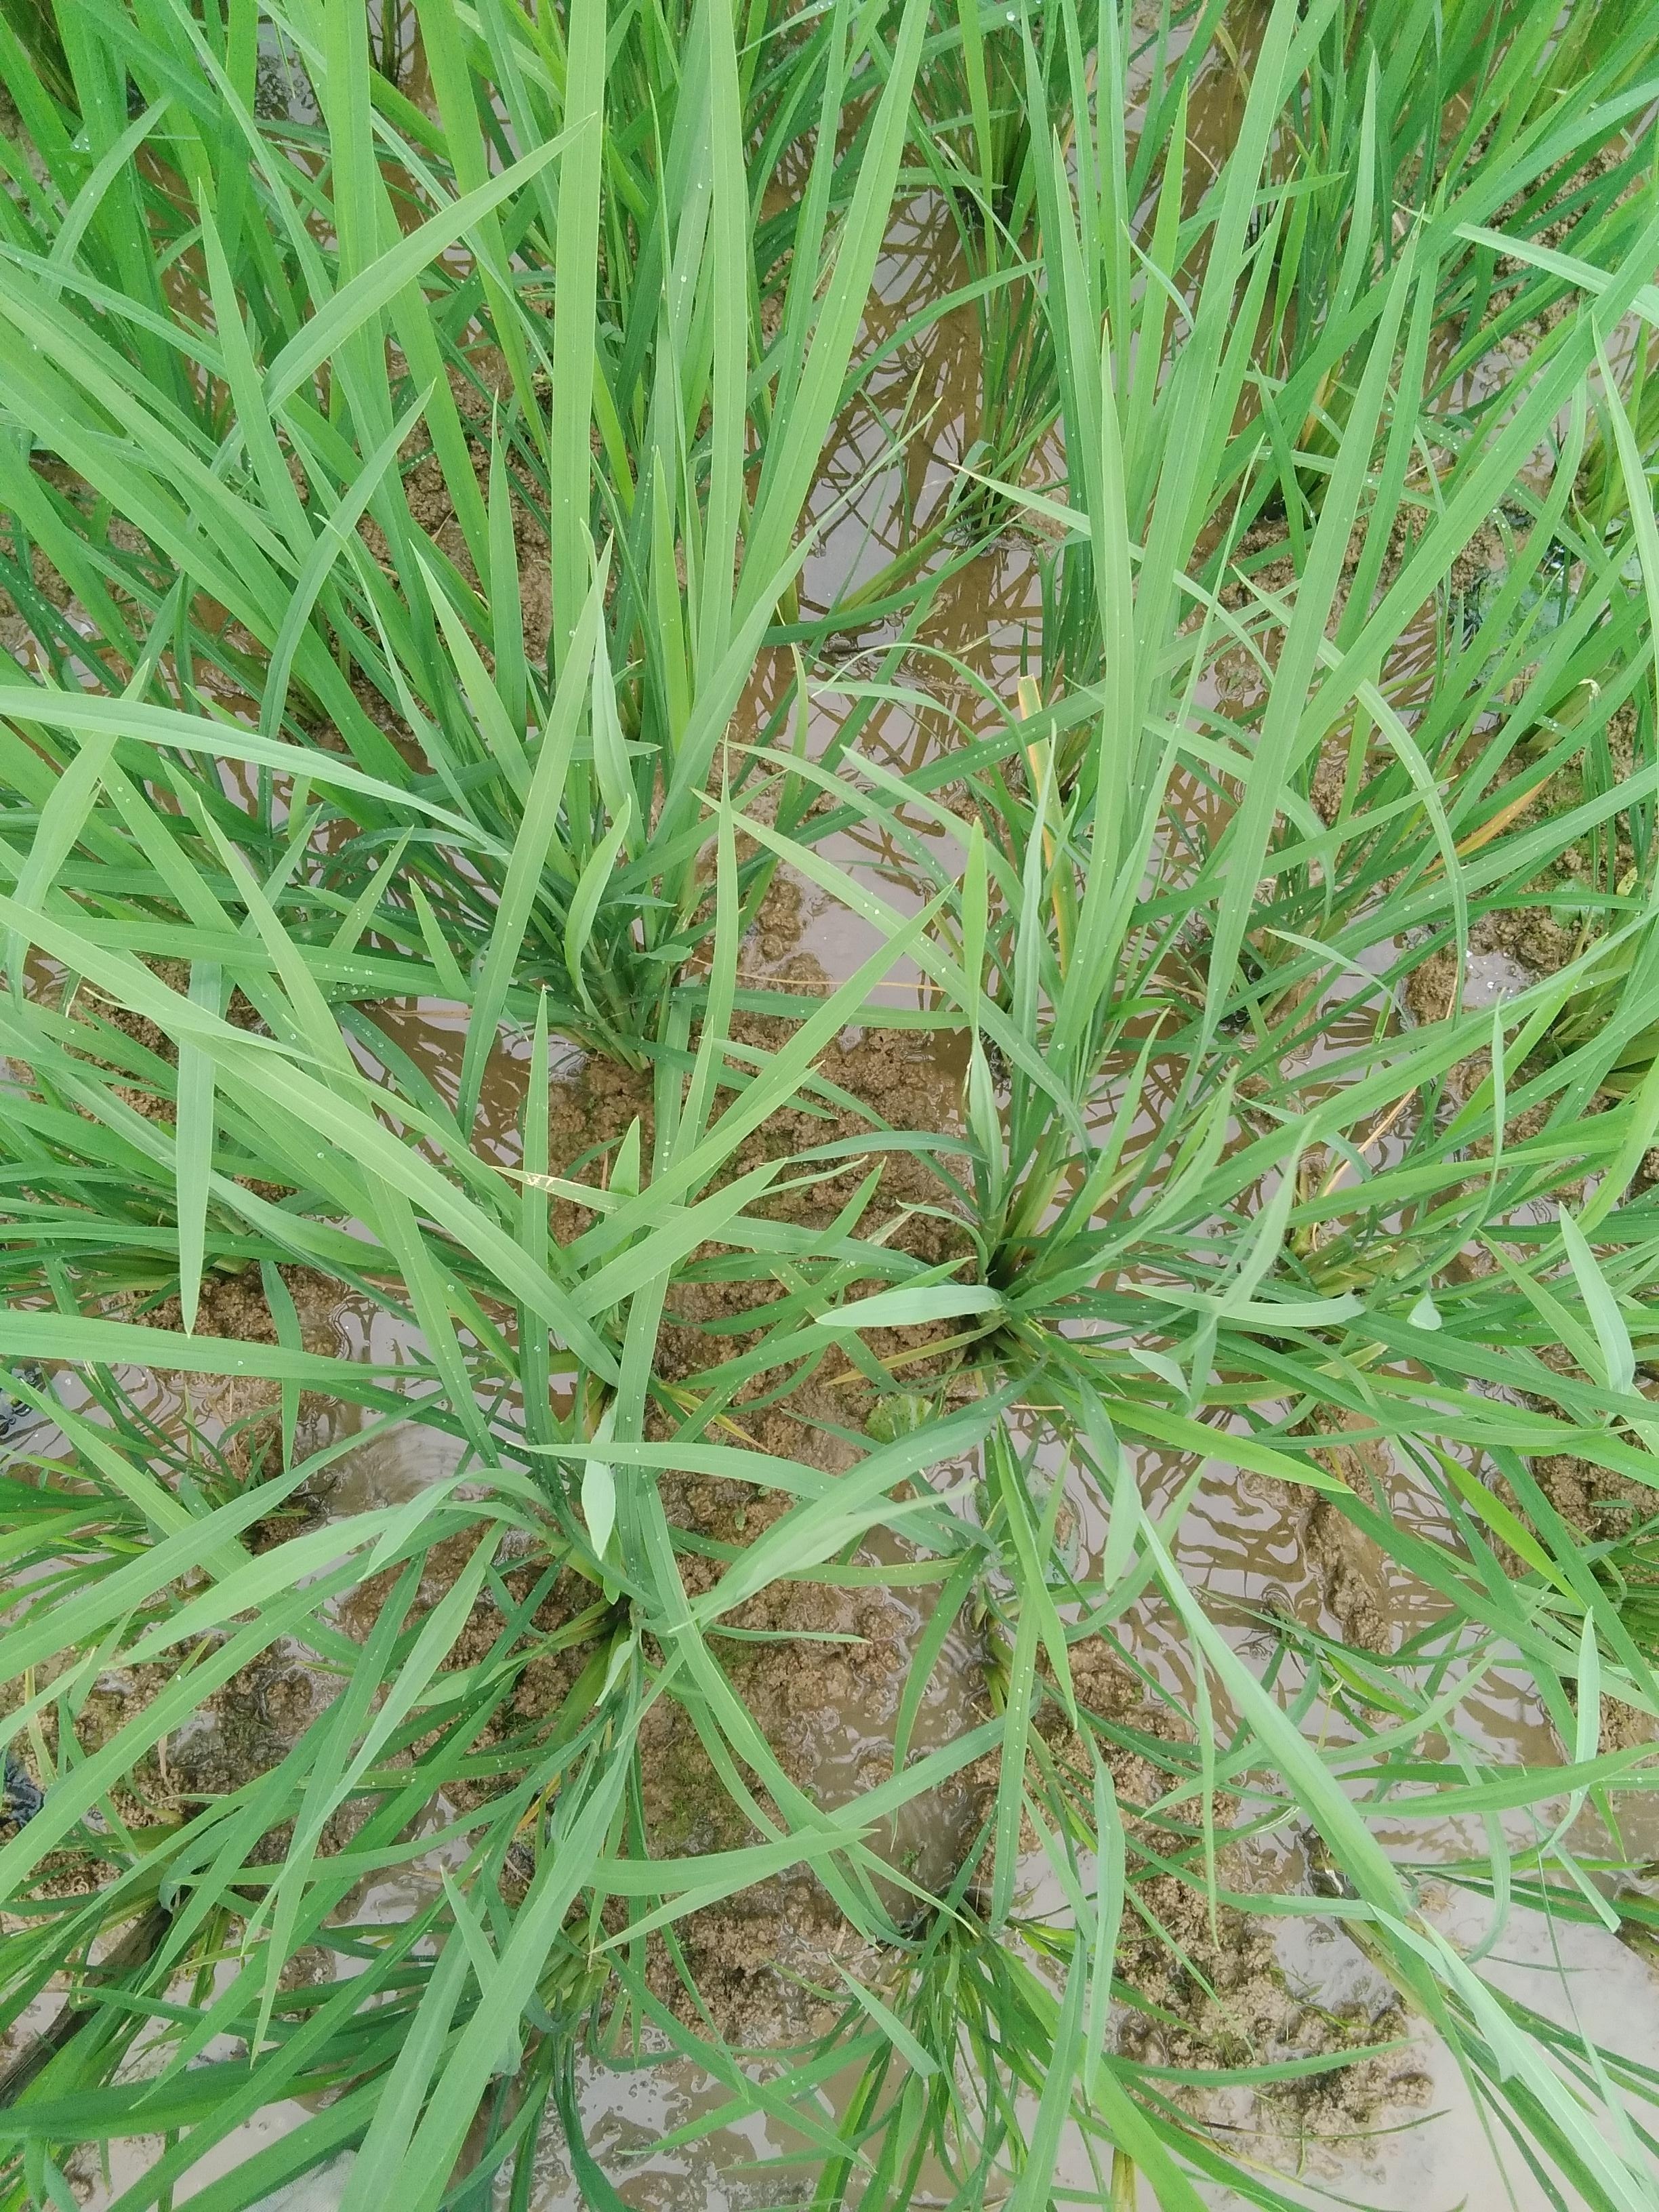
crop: rice
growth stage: vegetative
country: Nigeria
